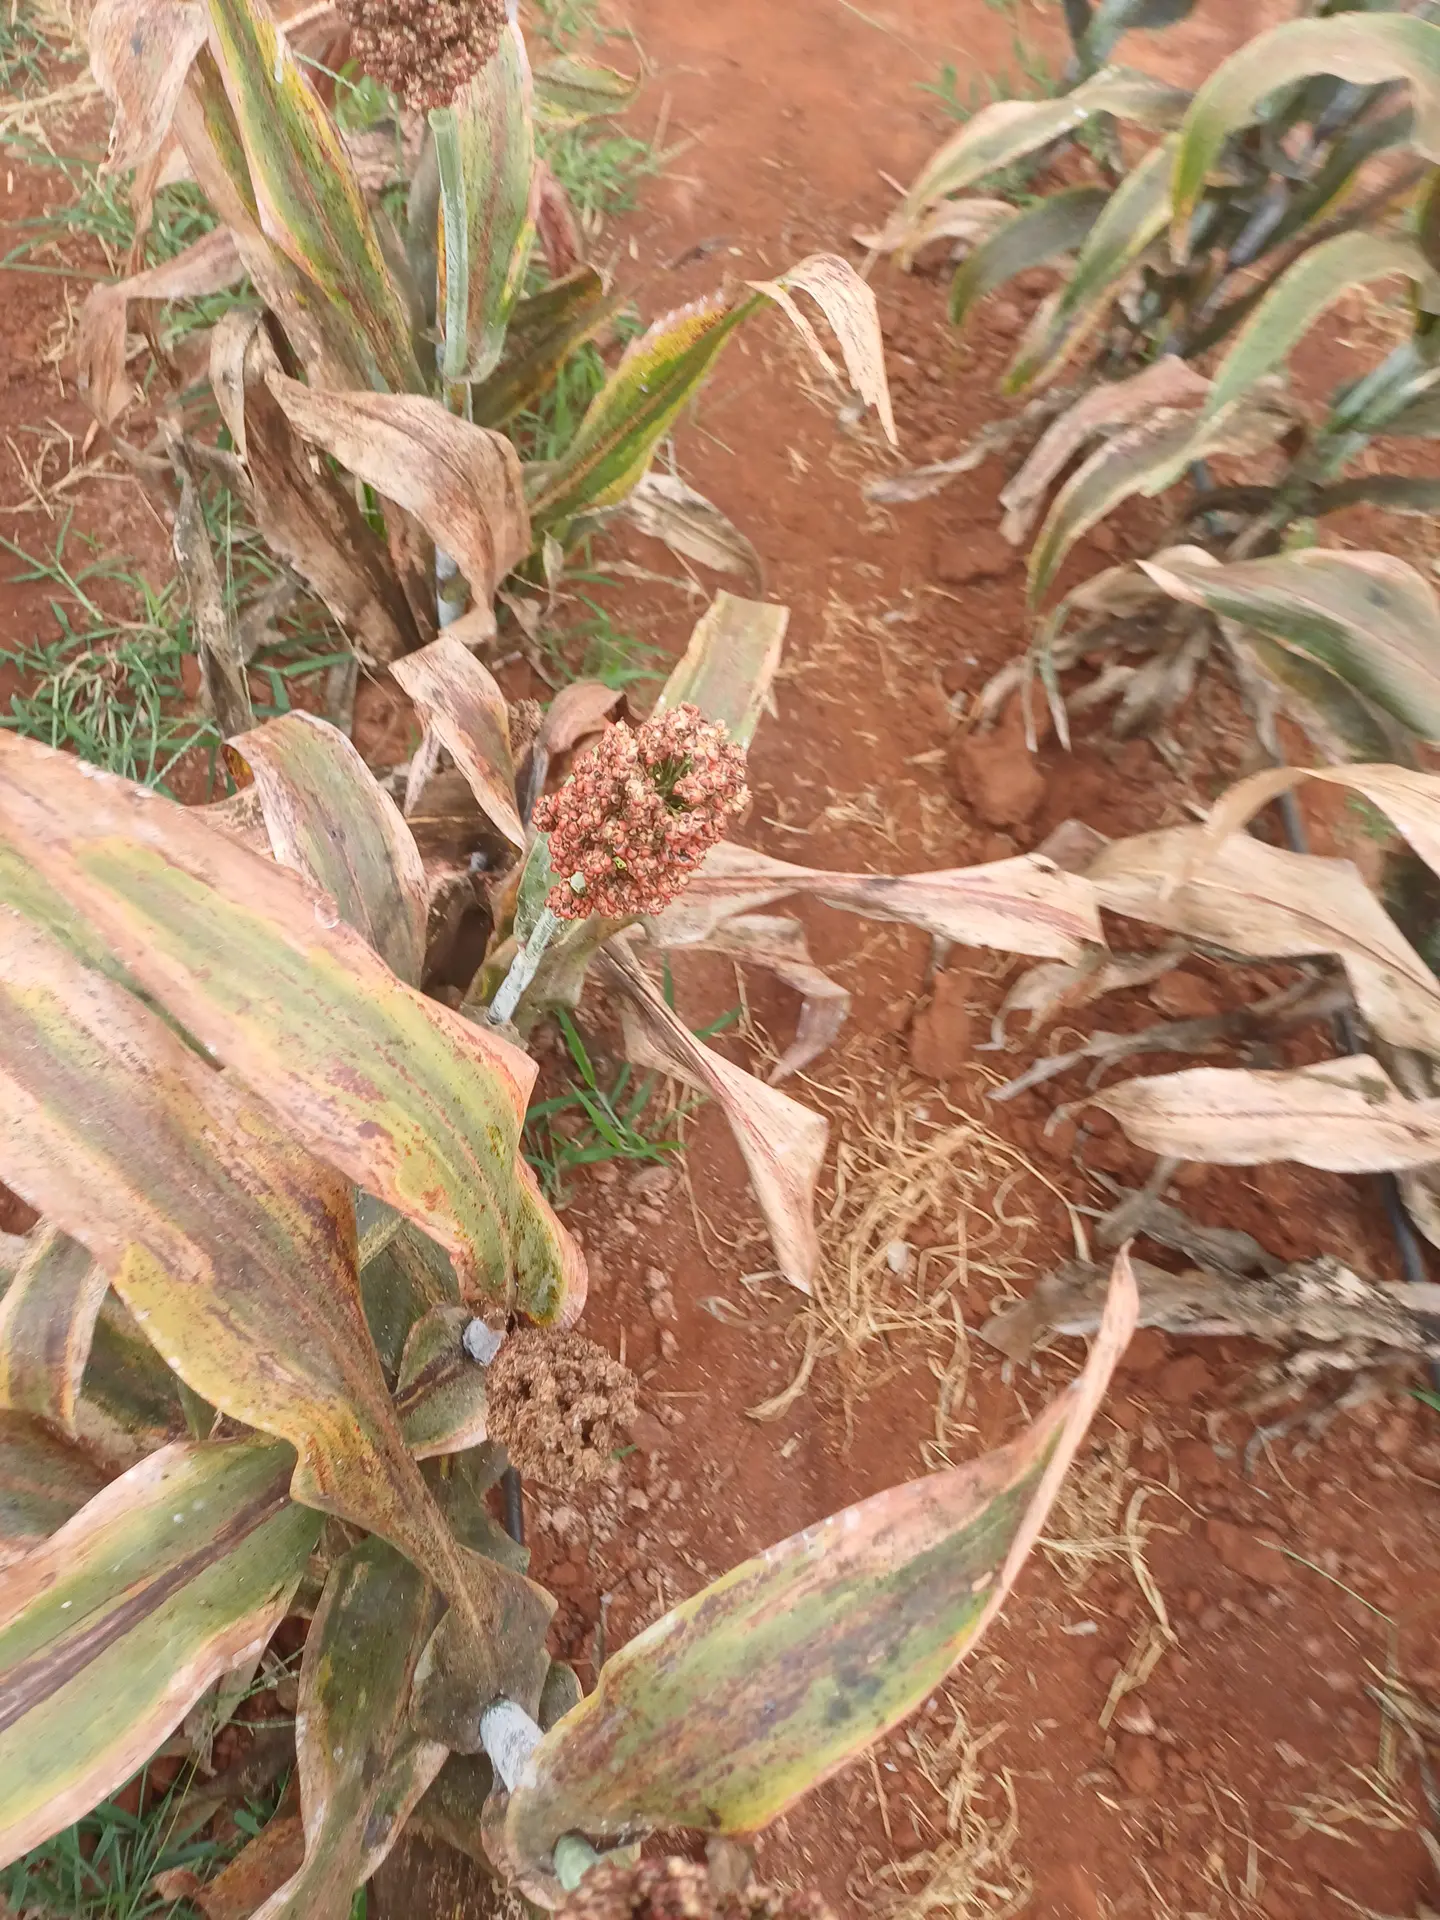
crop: sorghum
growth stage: maturity
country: Kenya
